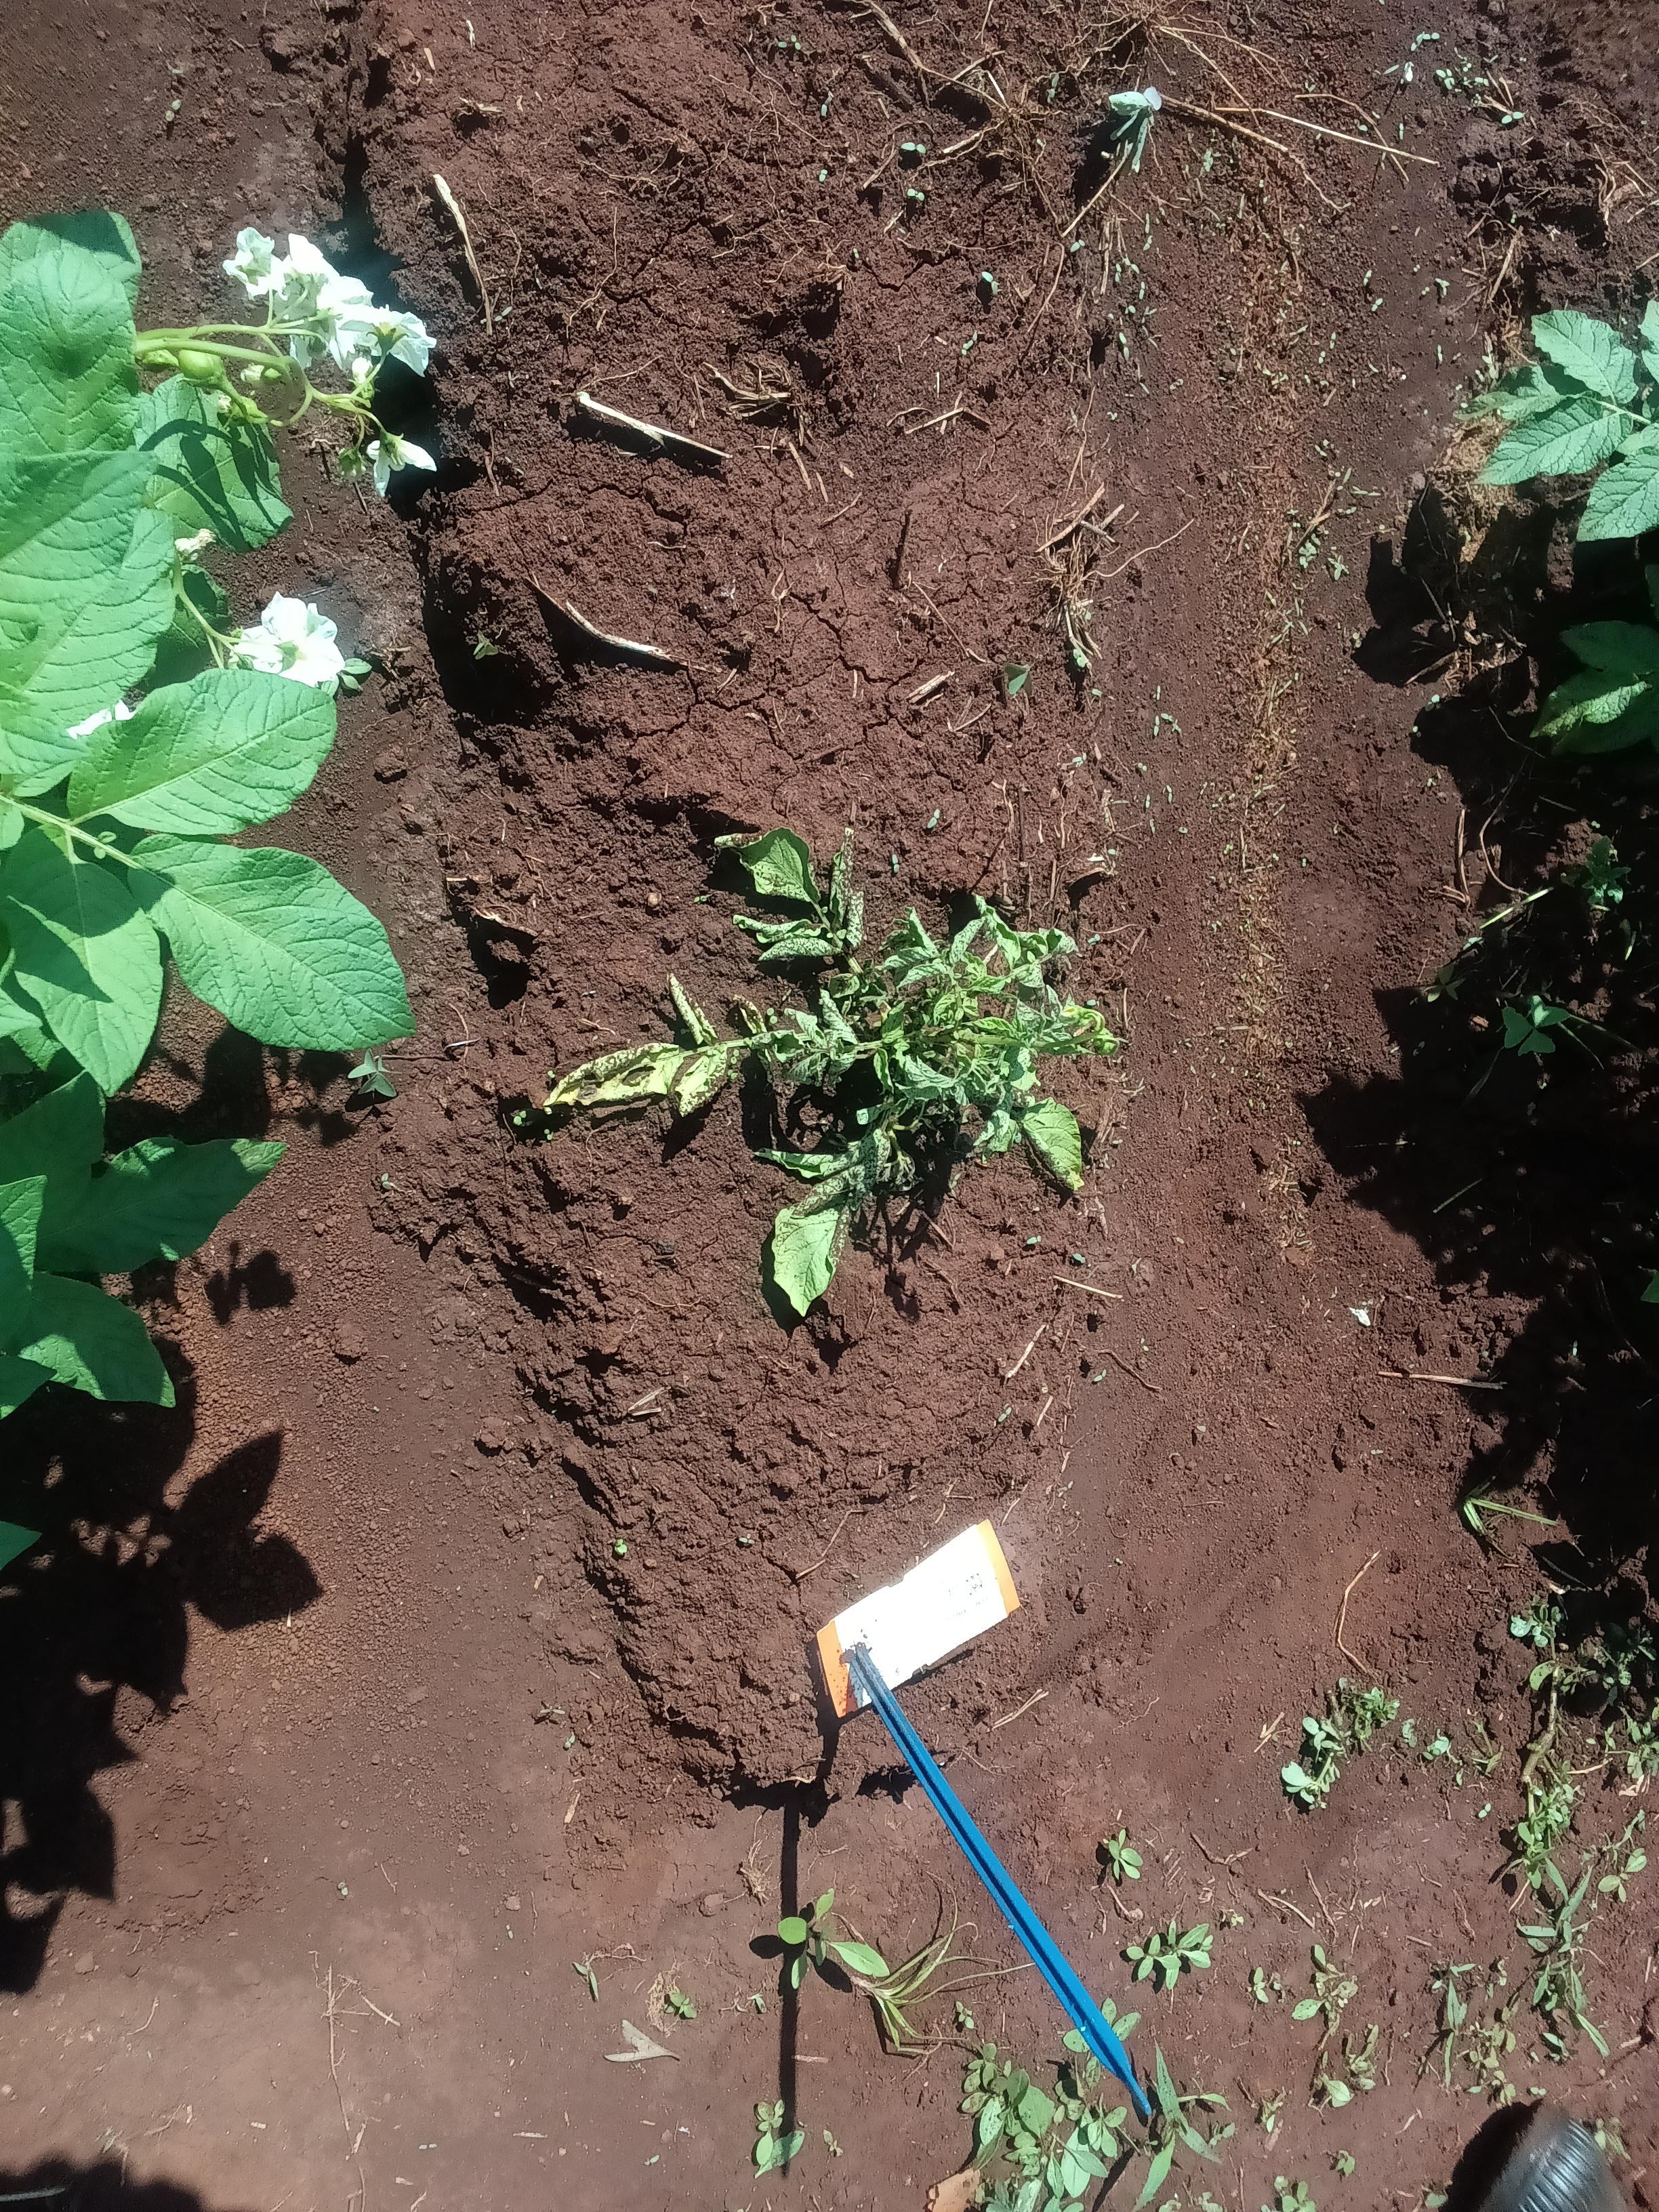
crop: potato
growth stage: flowering
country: Kenya
